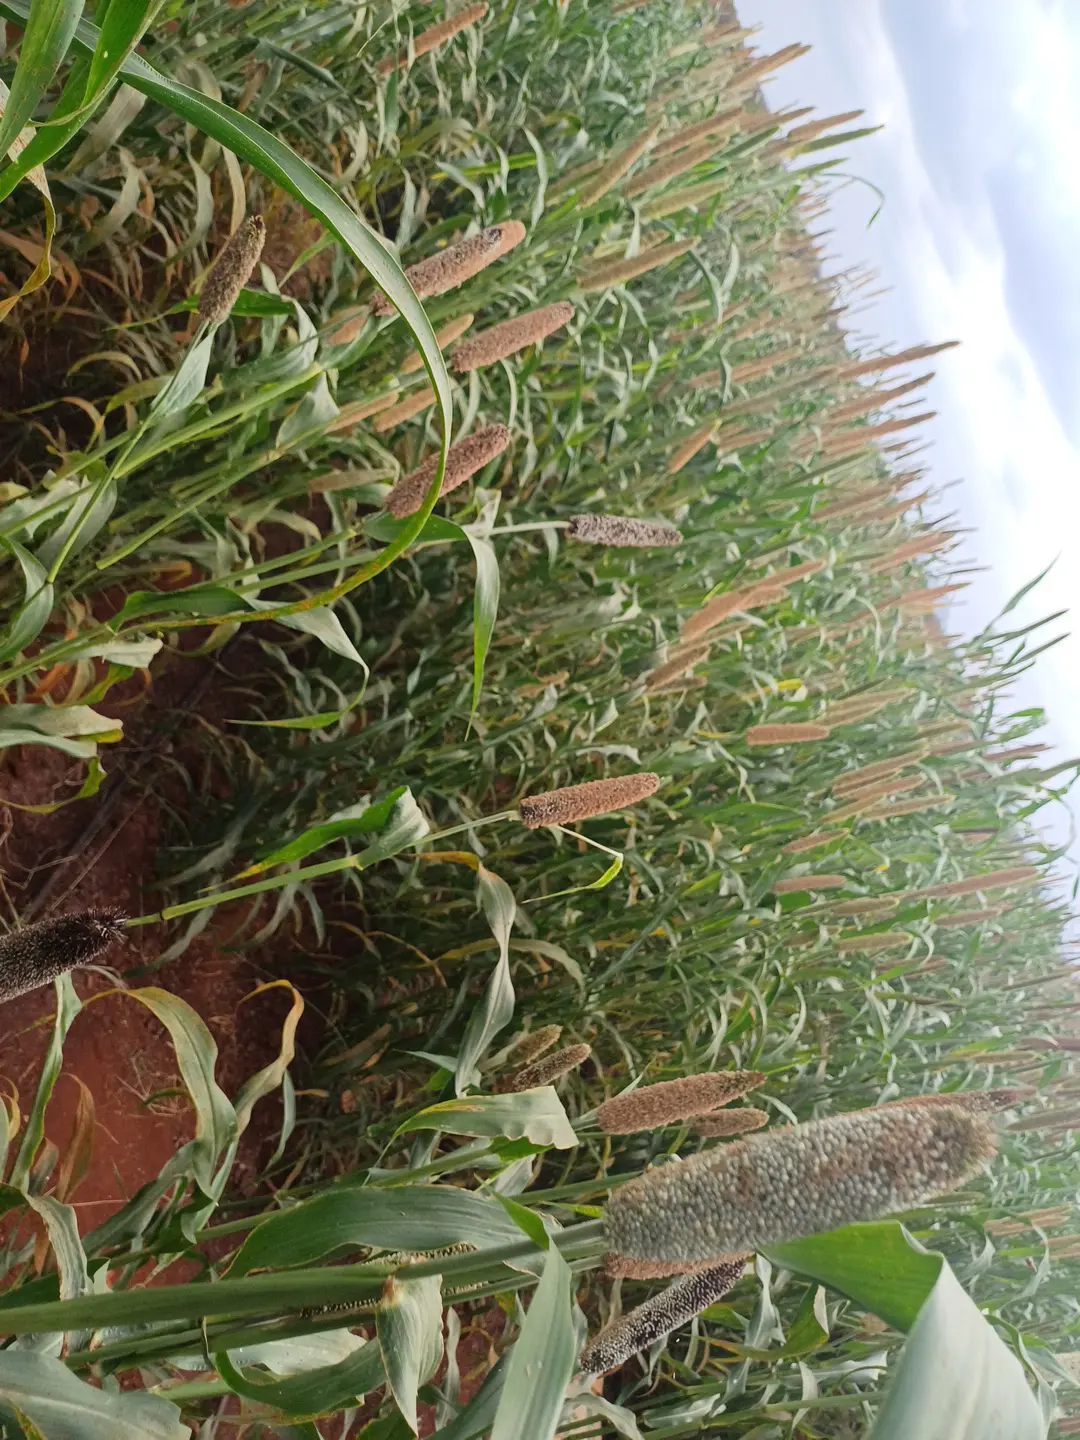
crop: pearl millet
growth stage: filling grain
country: Kenya
